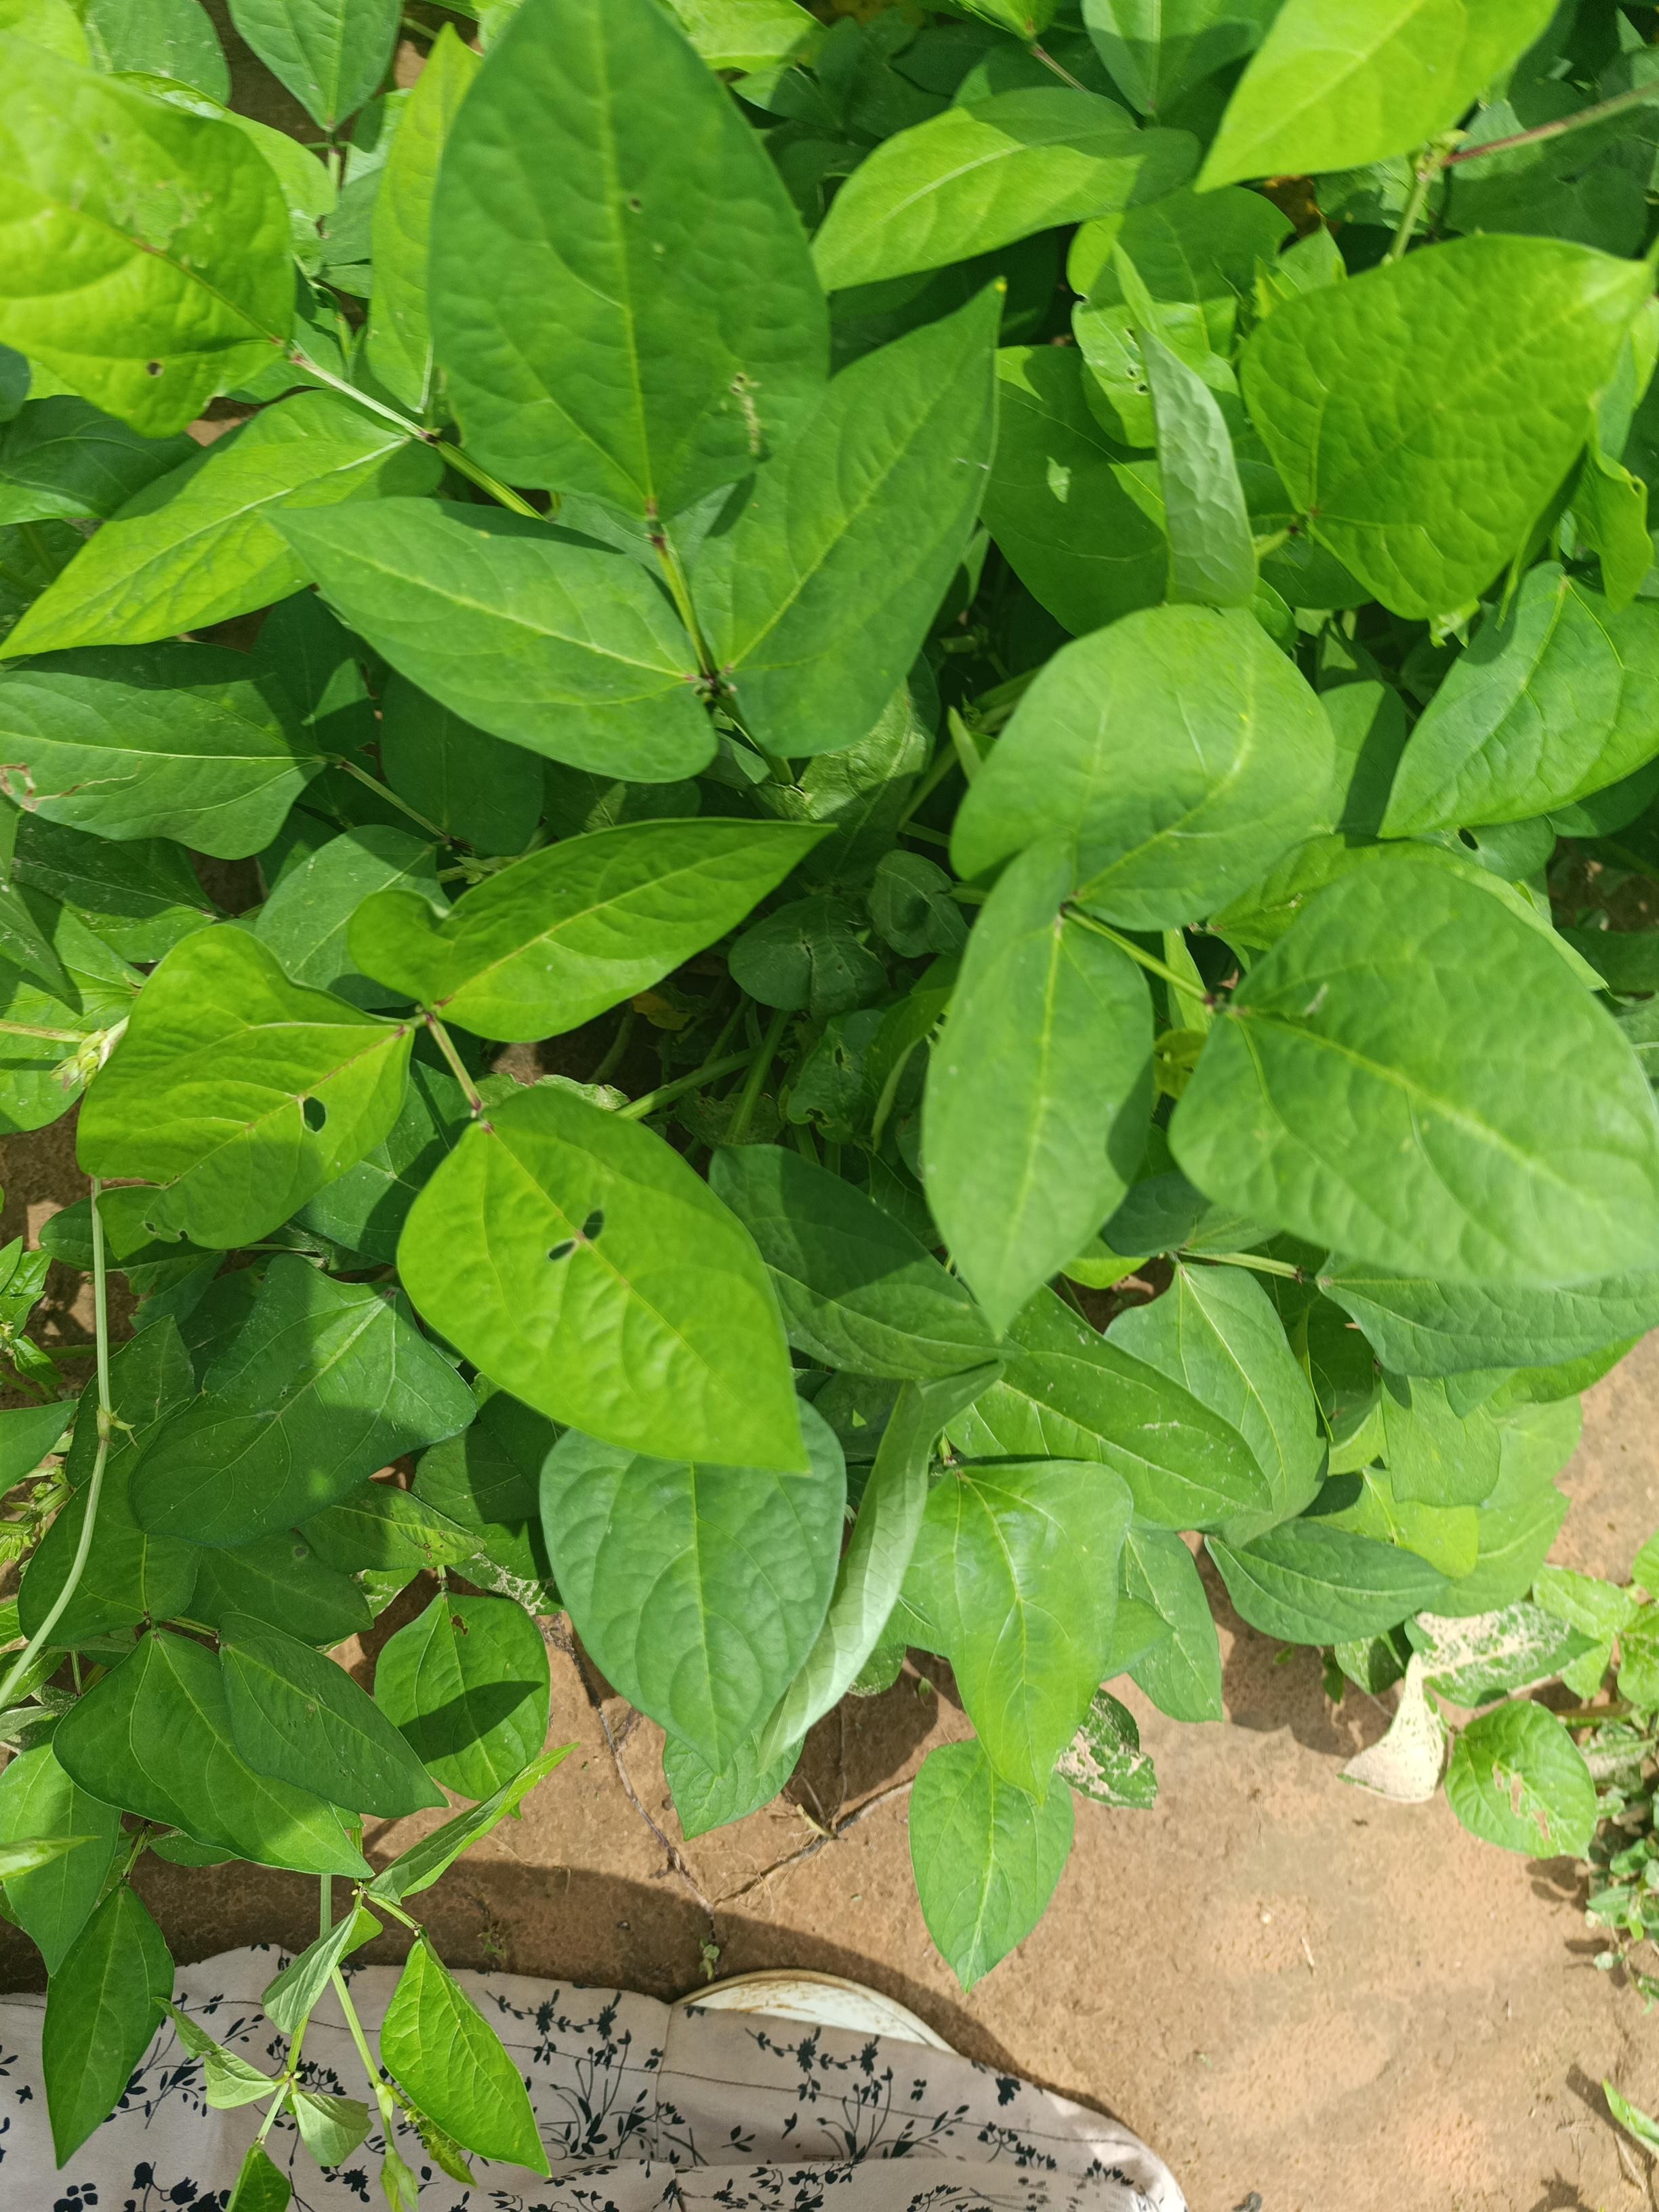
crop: cowpea
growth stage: development pod
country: Nigeria
